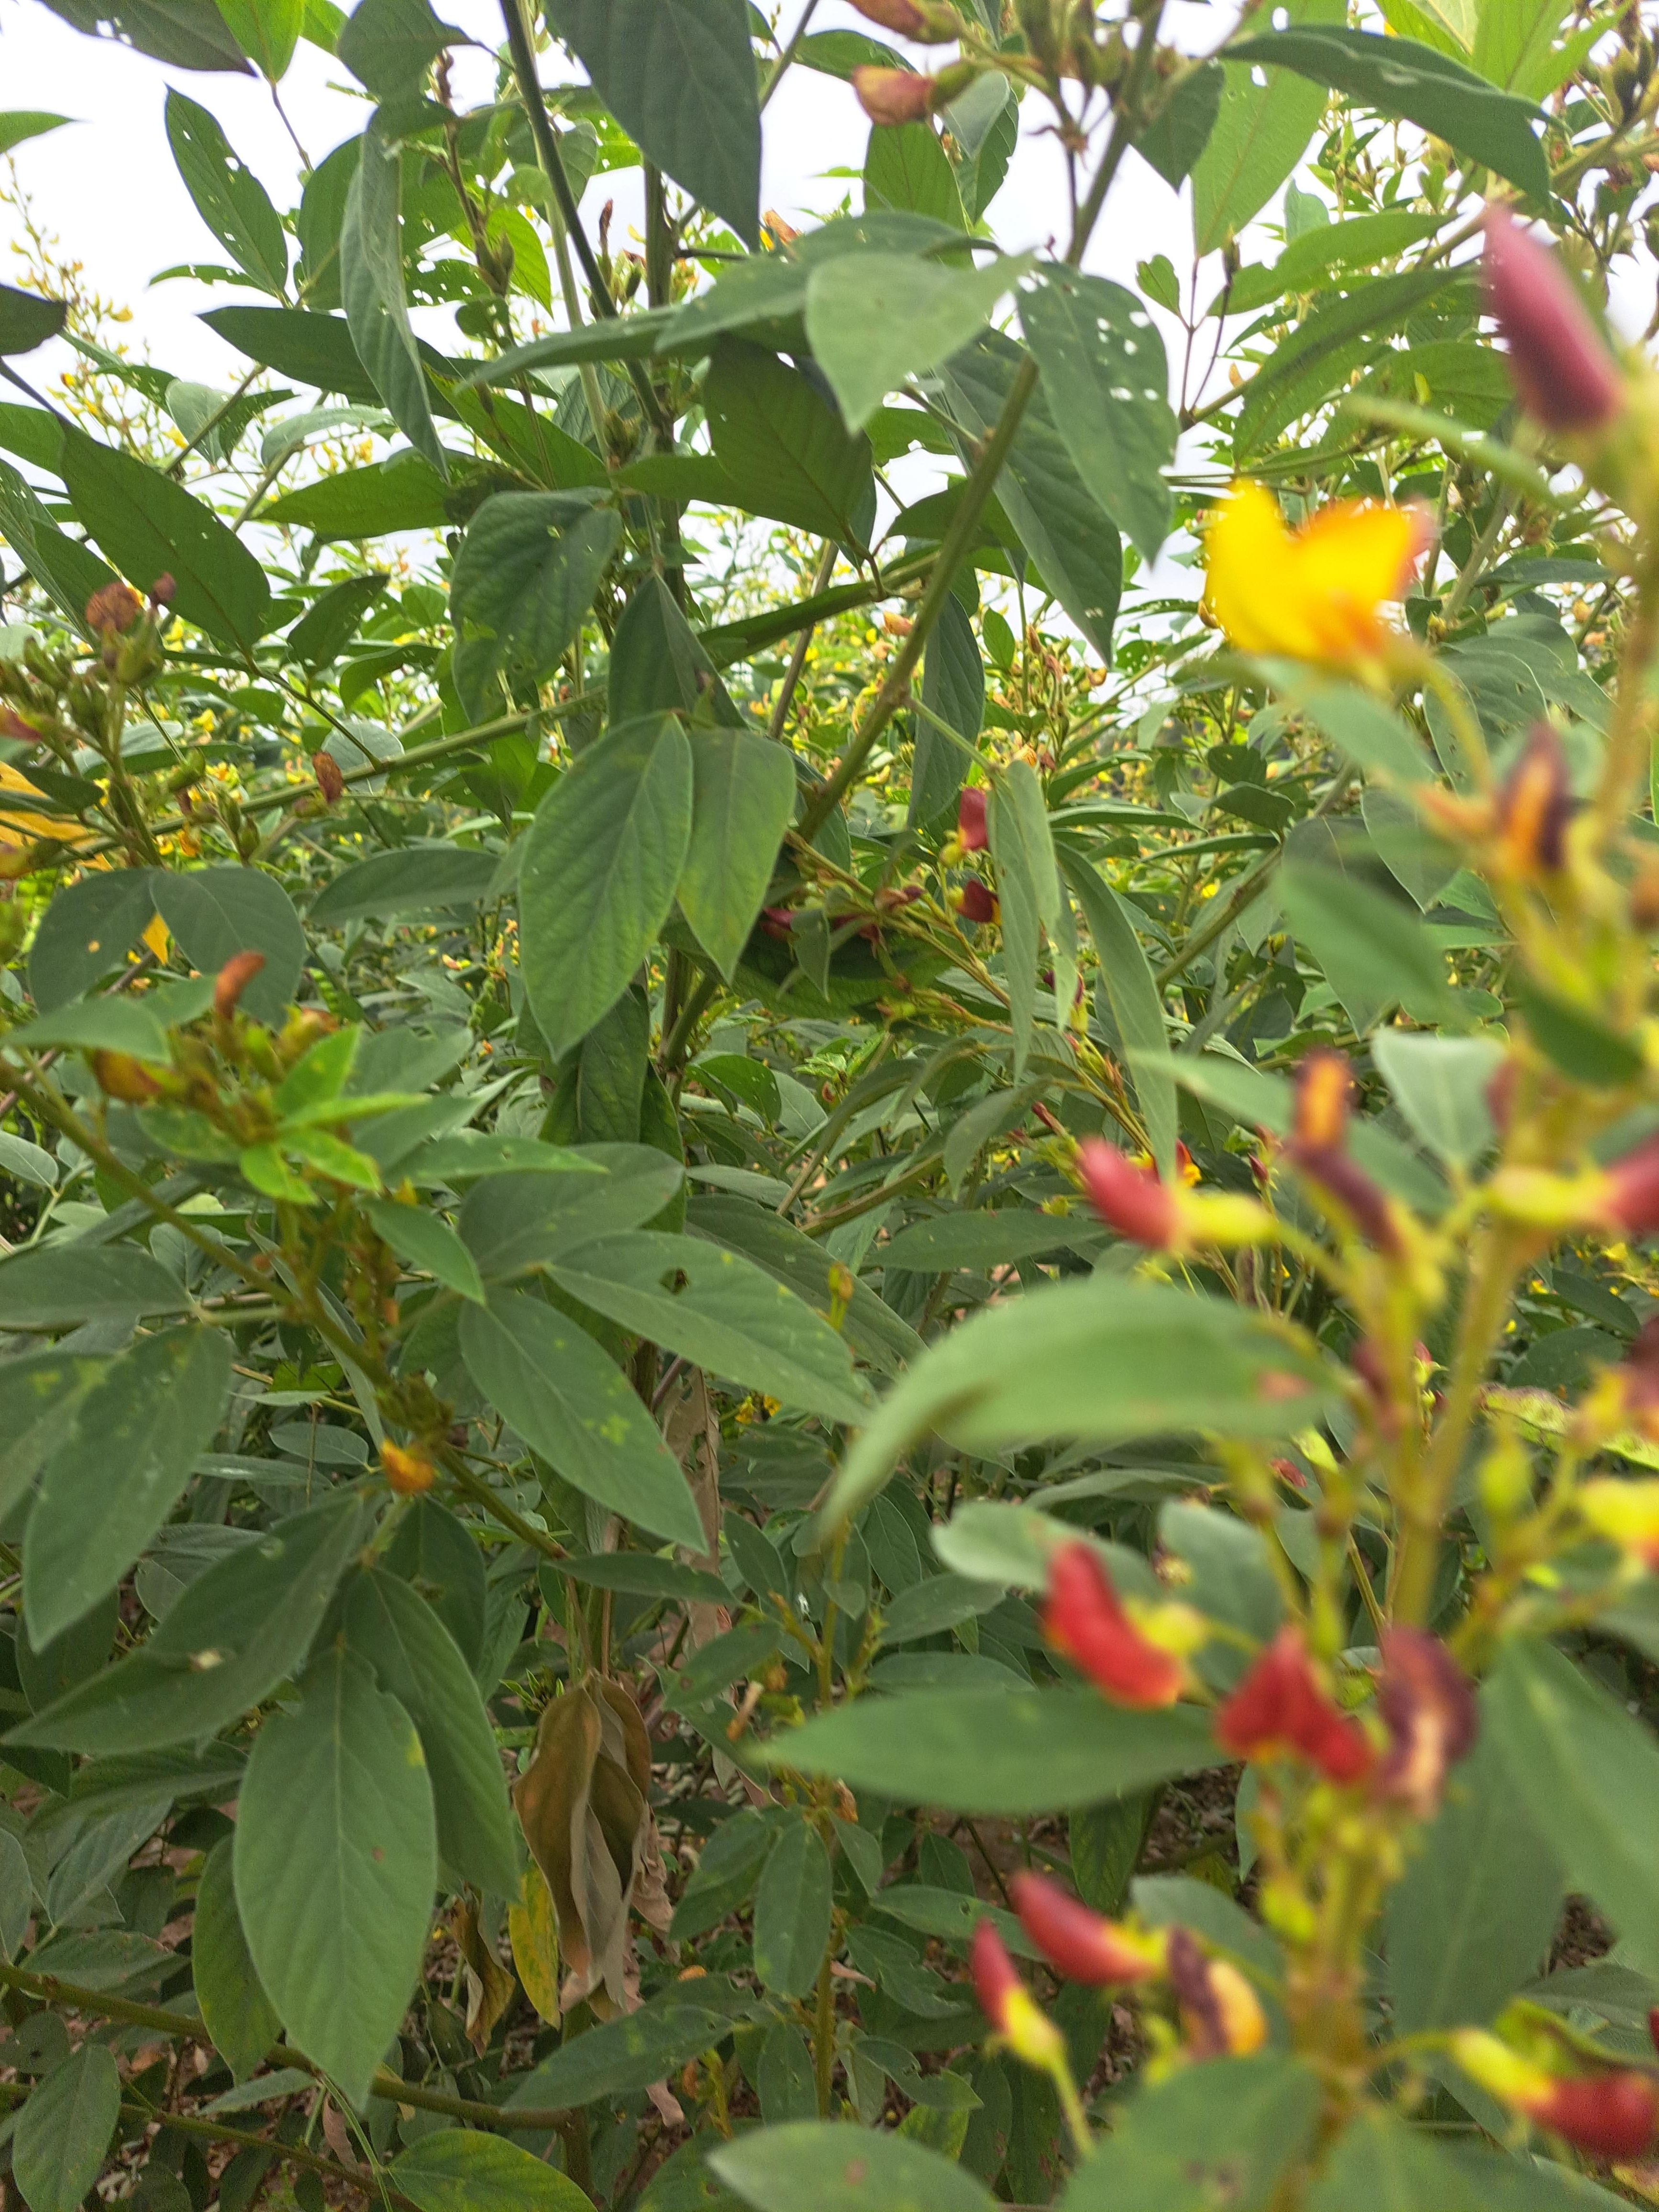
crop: pigeonpea
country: Tanzania
